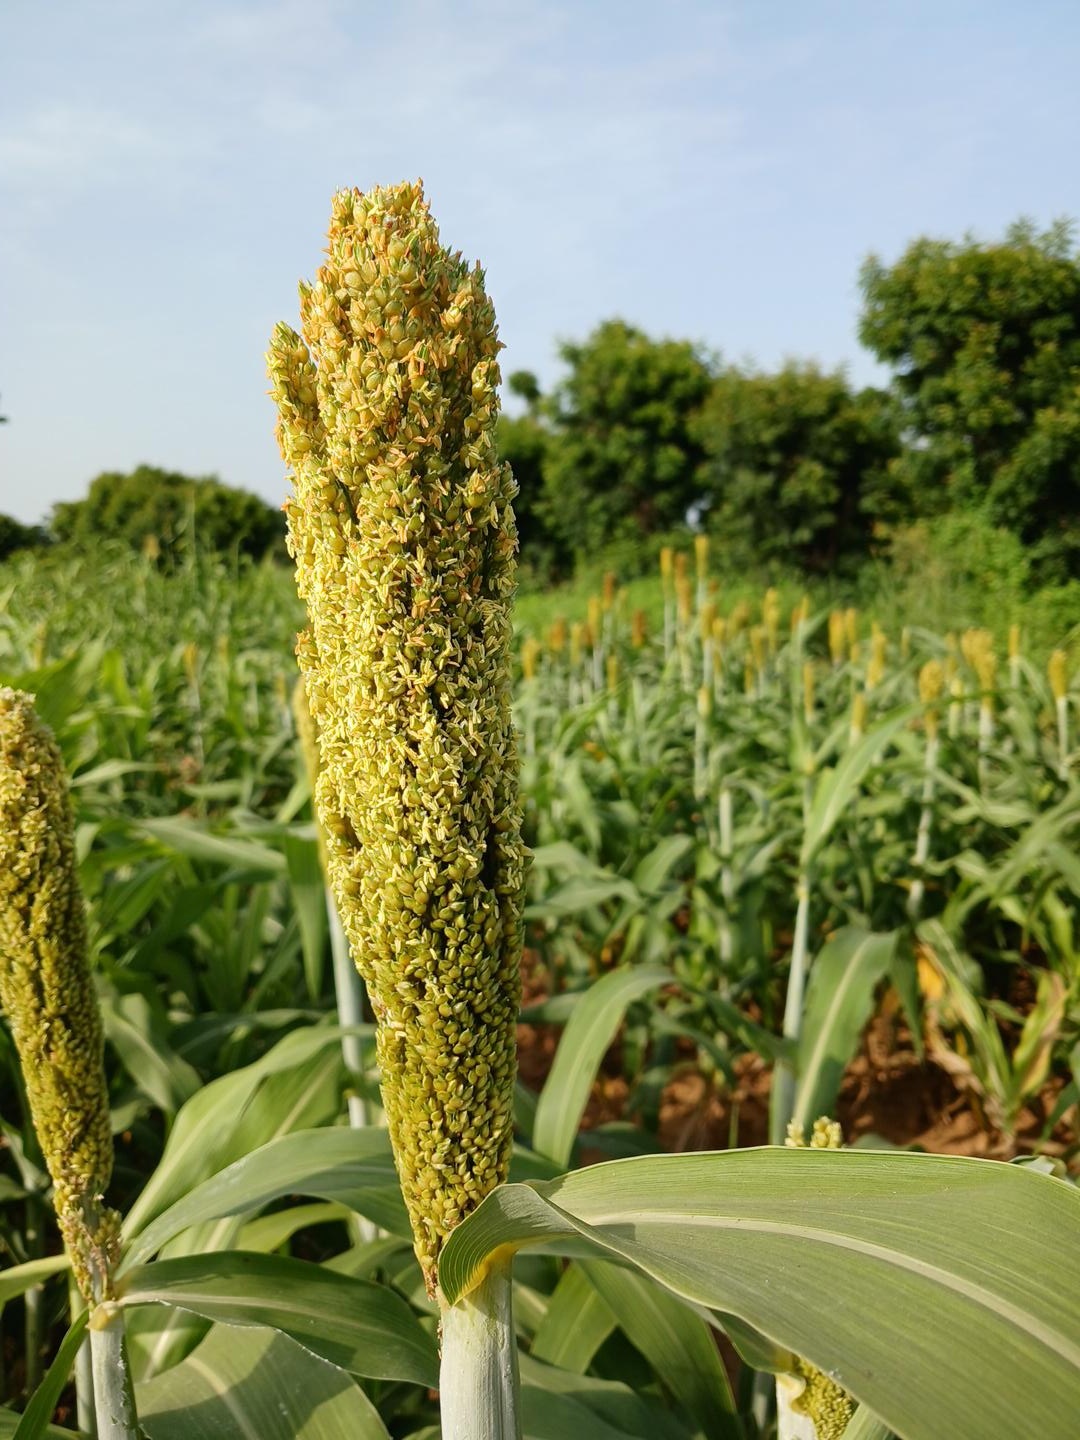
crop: sorghum
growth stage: flowering
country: Senegal
